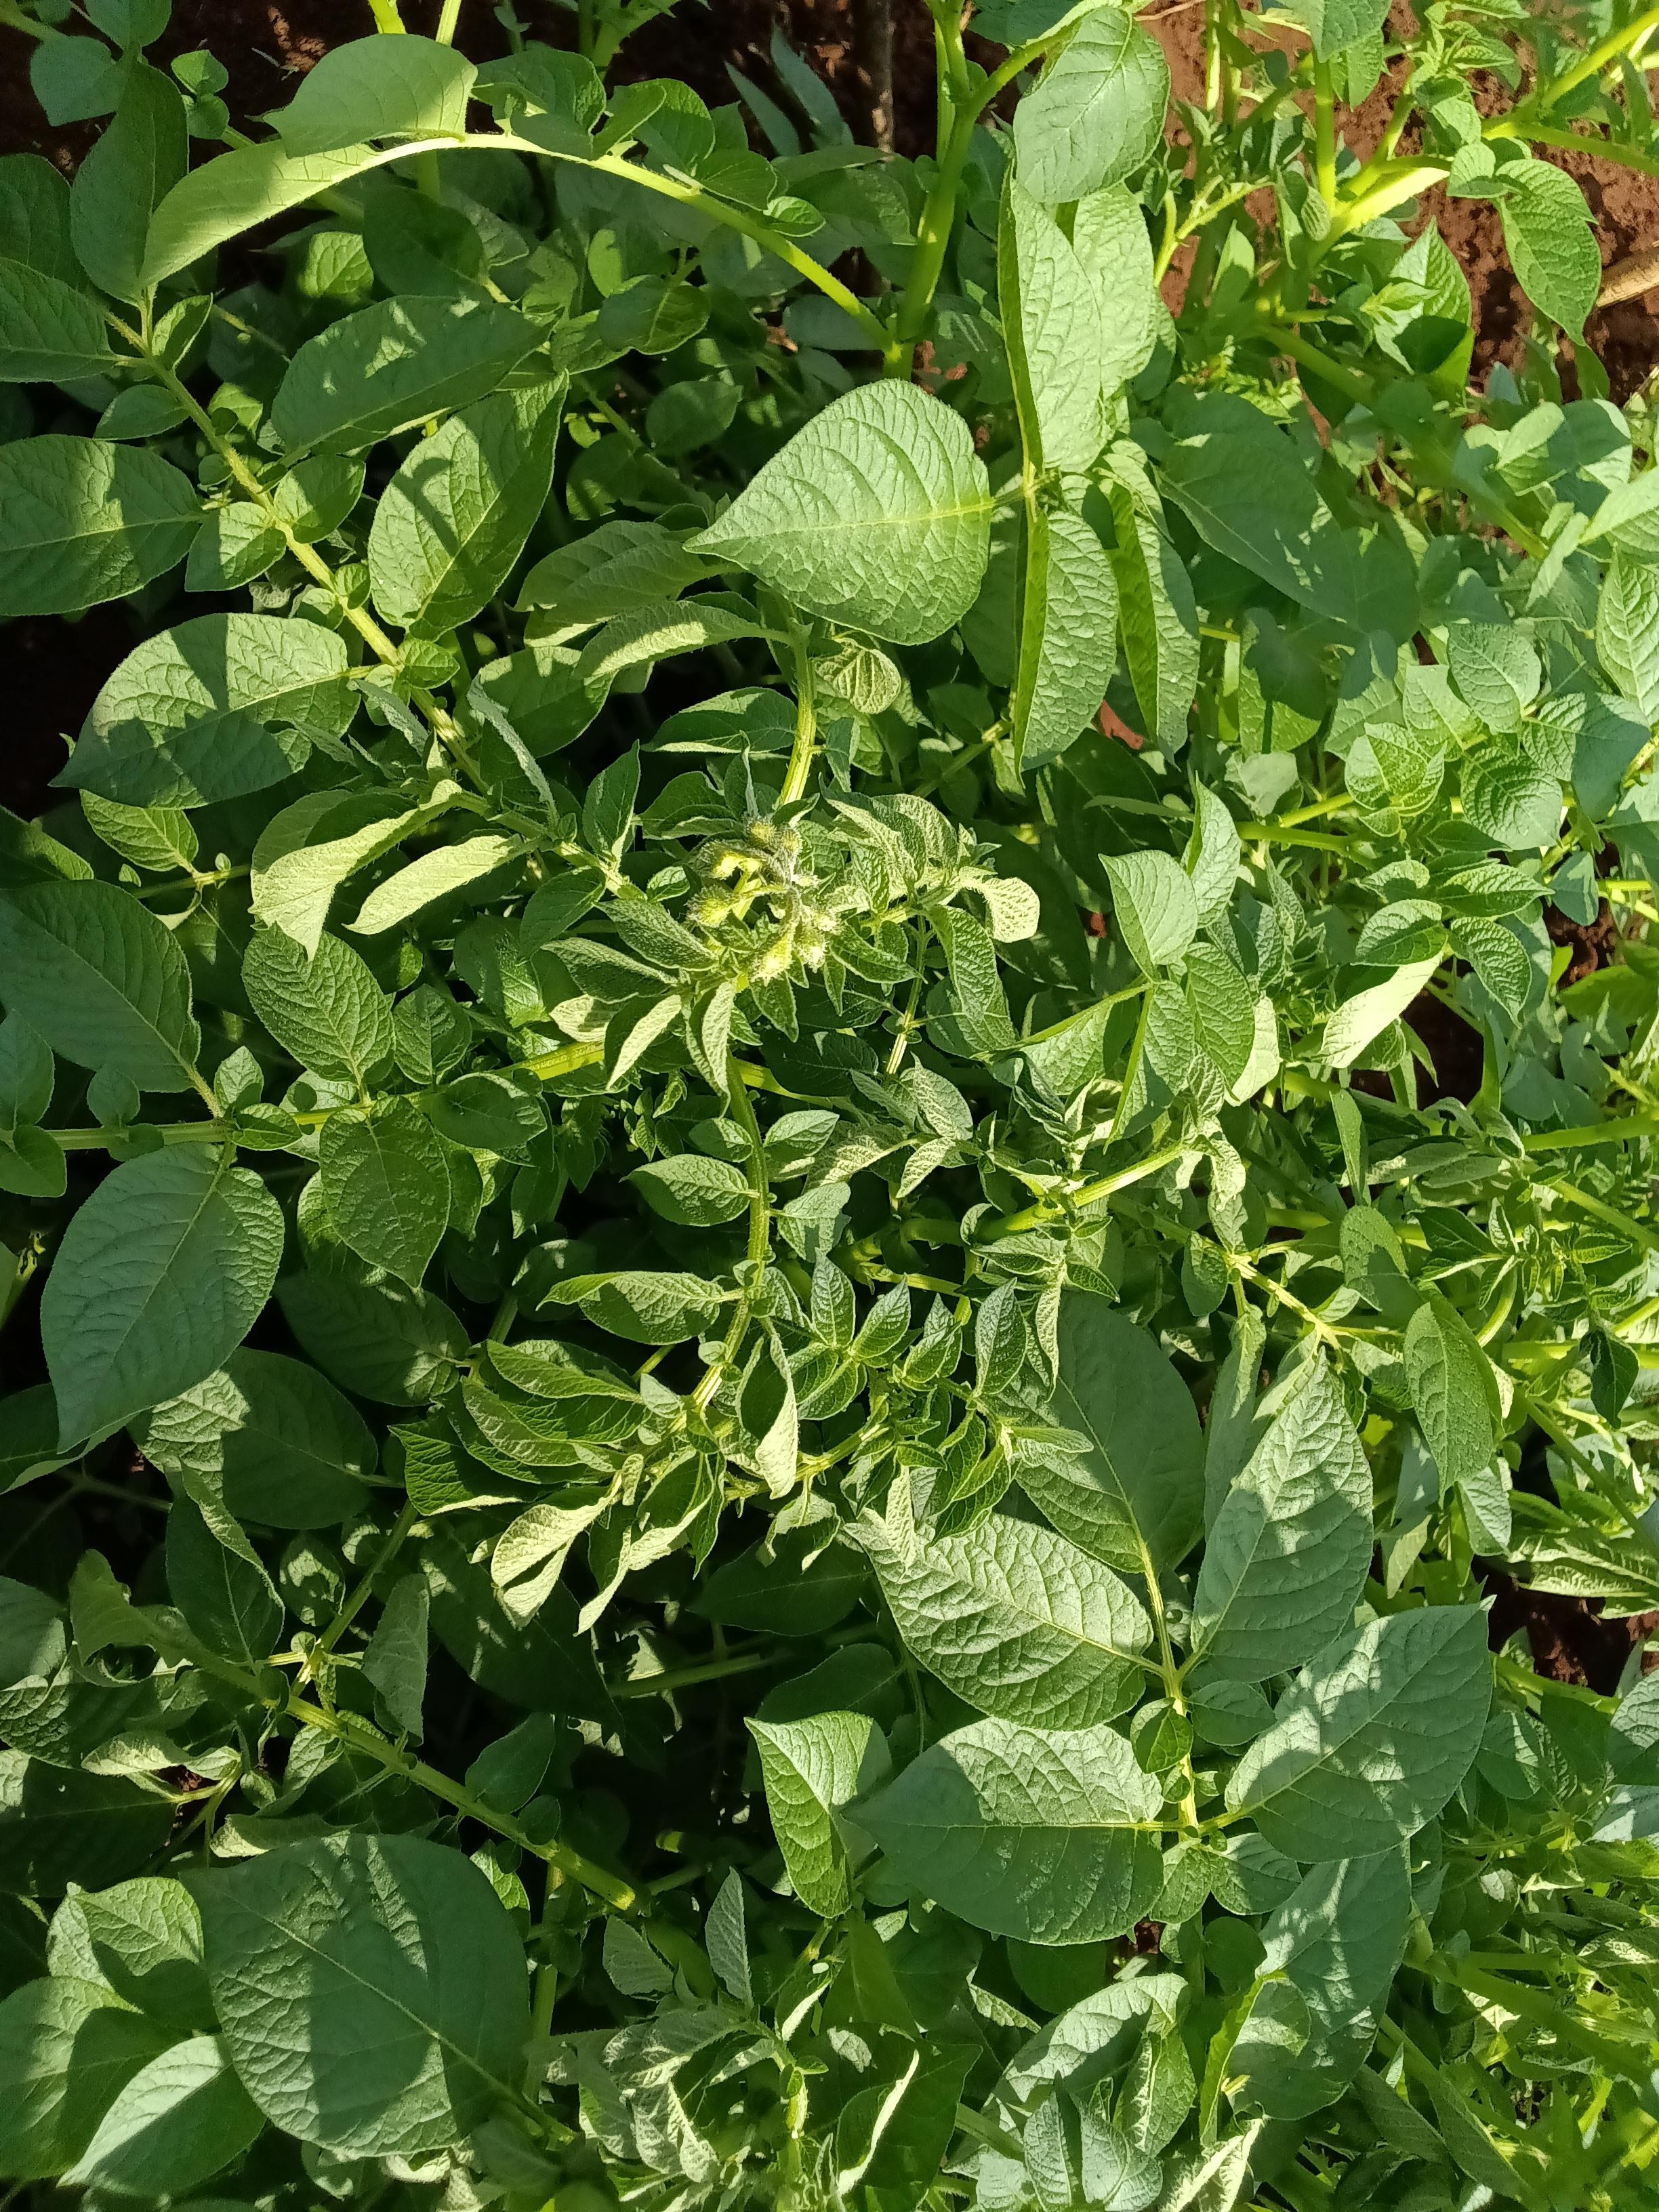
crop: potato
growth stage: flowering
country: Kenya
